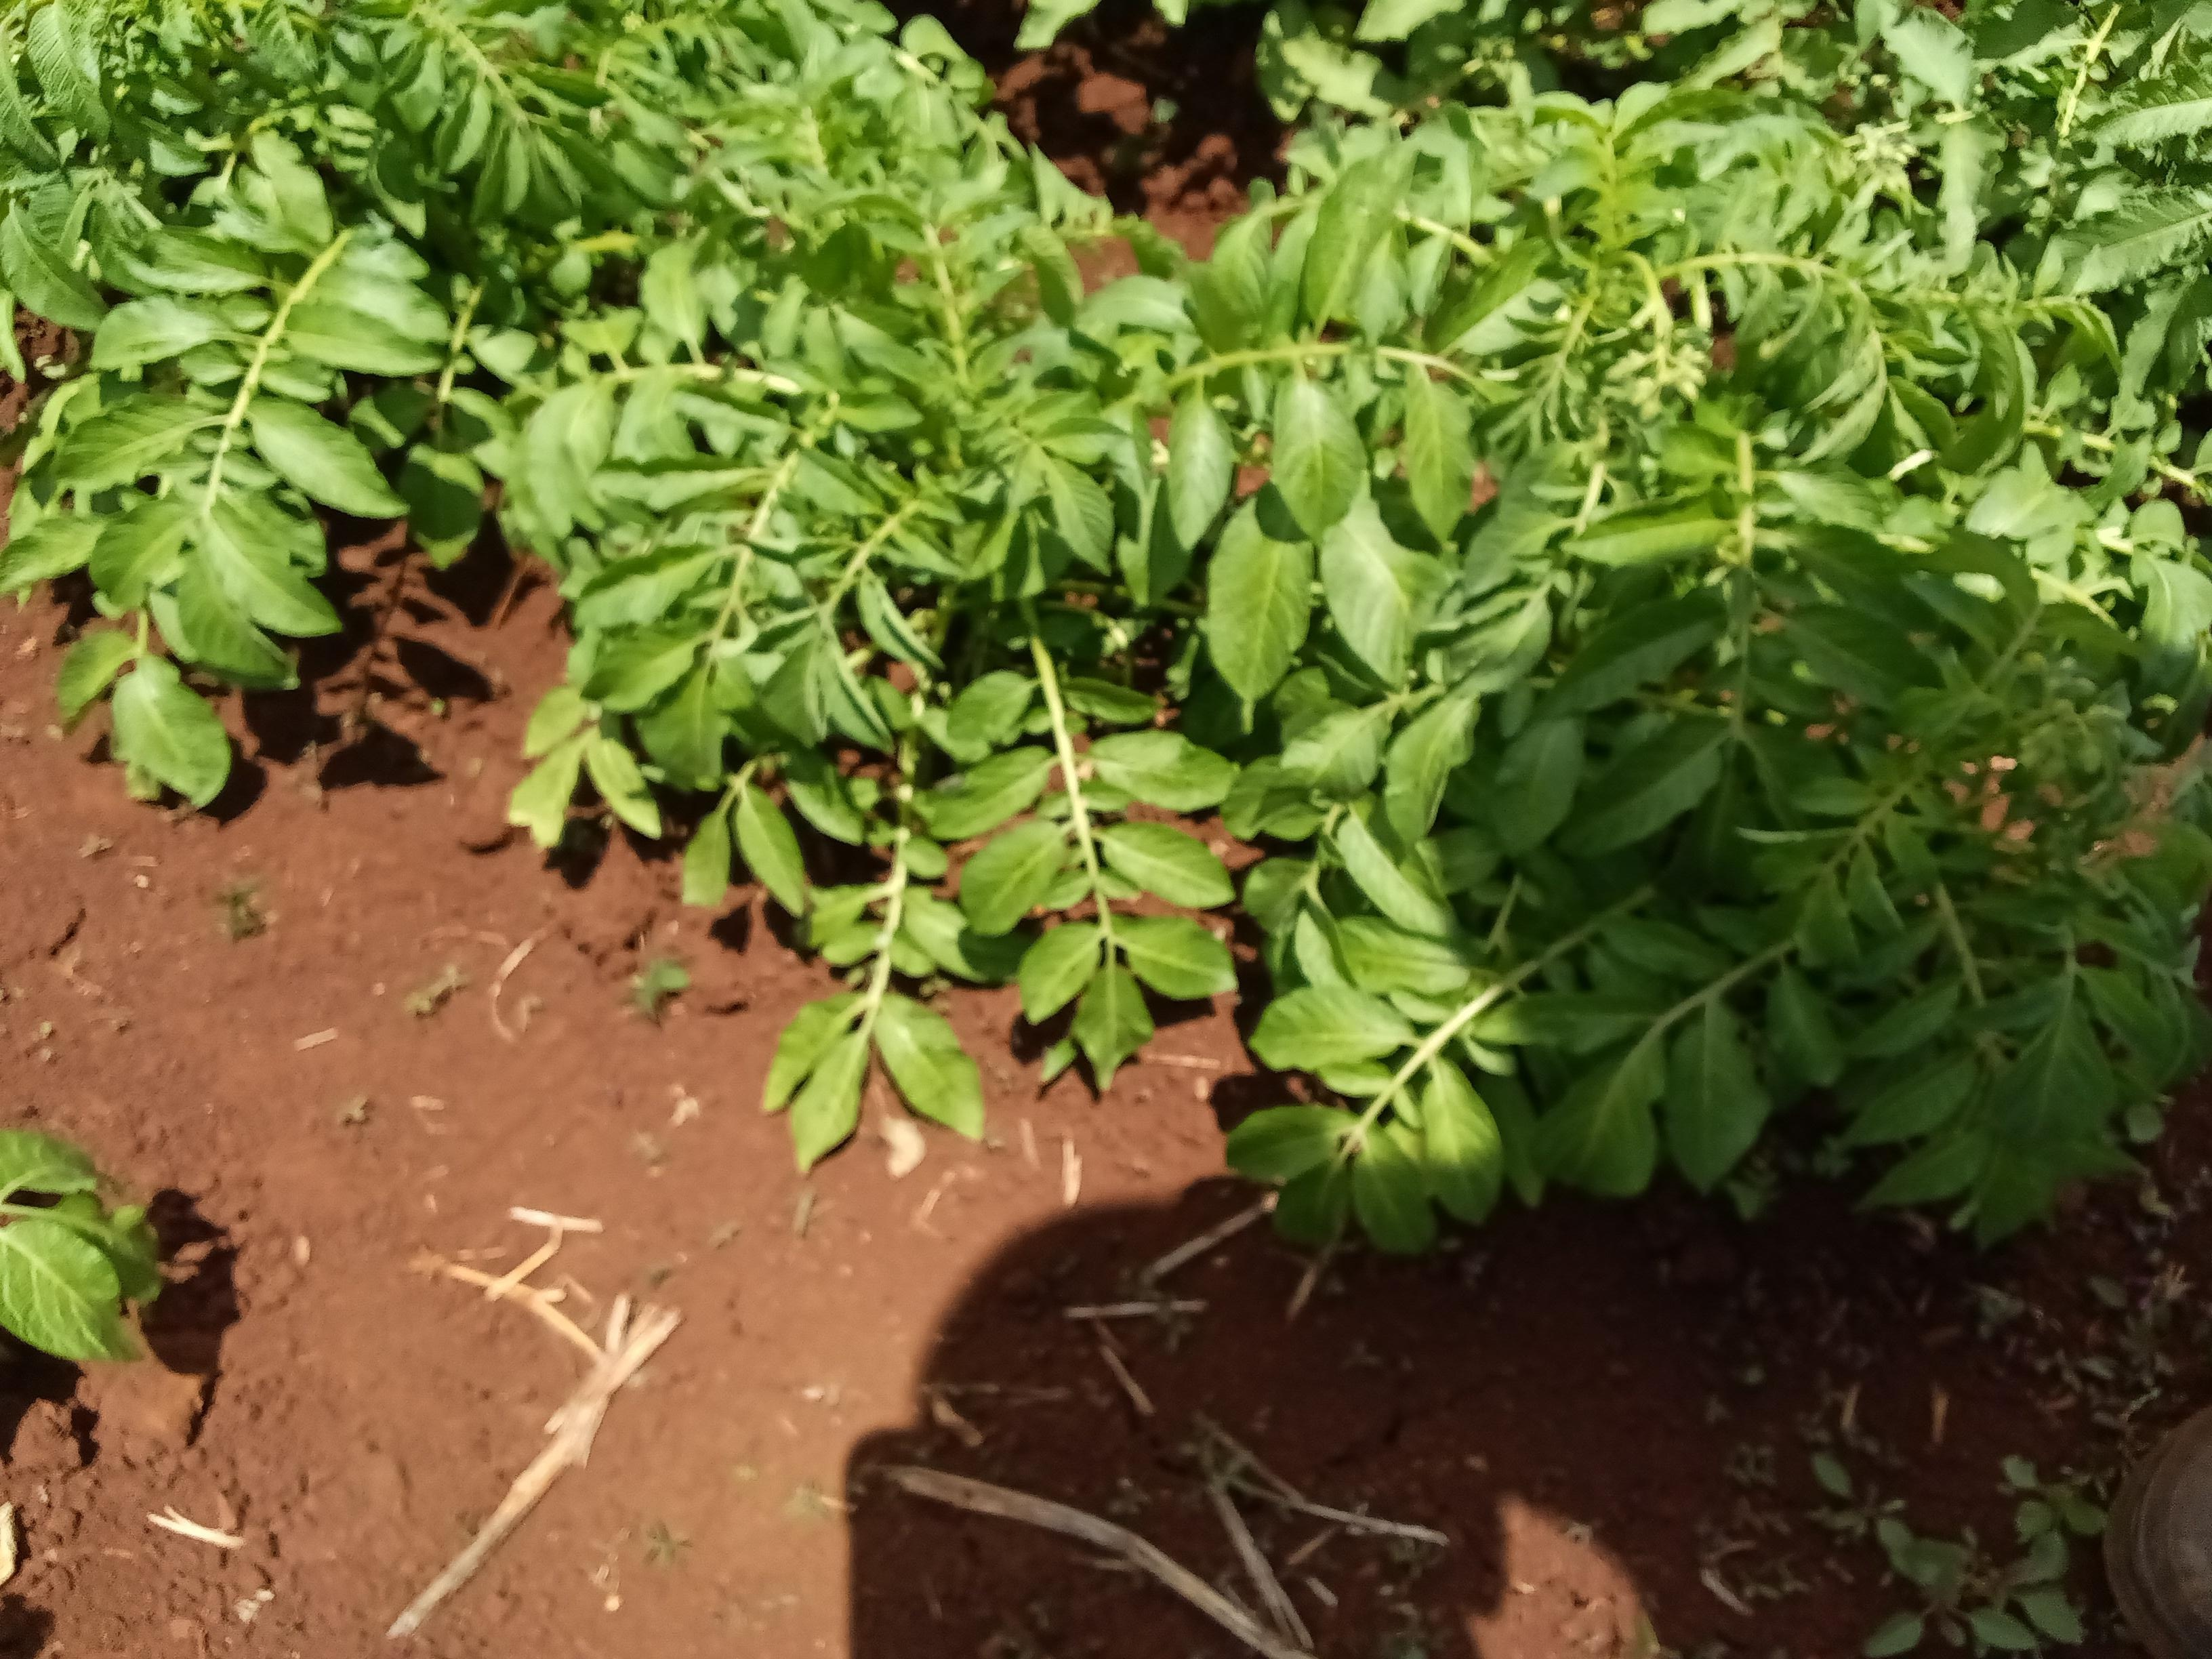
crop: potato
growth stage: vegetative
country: Kenya
